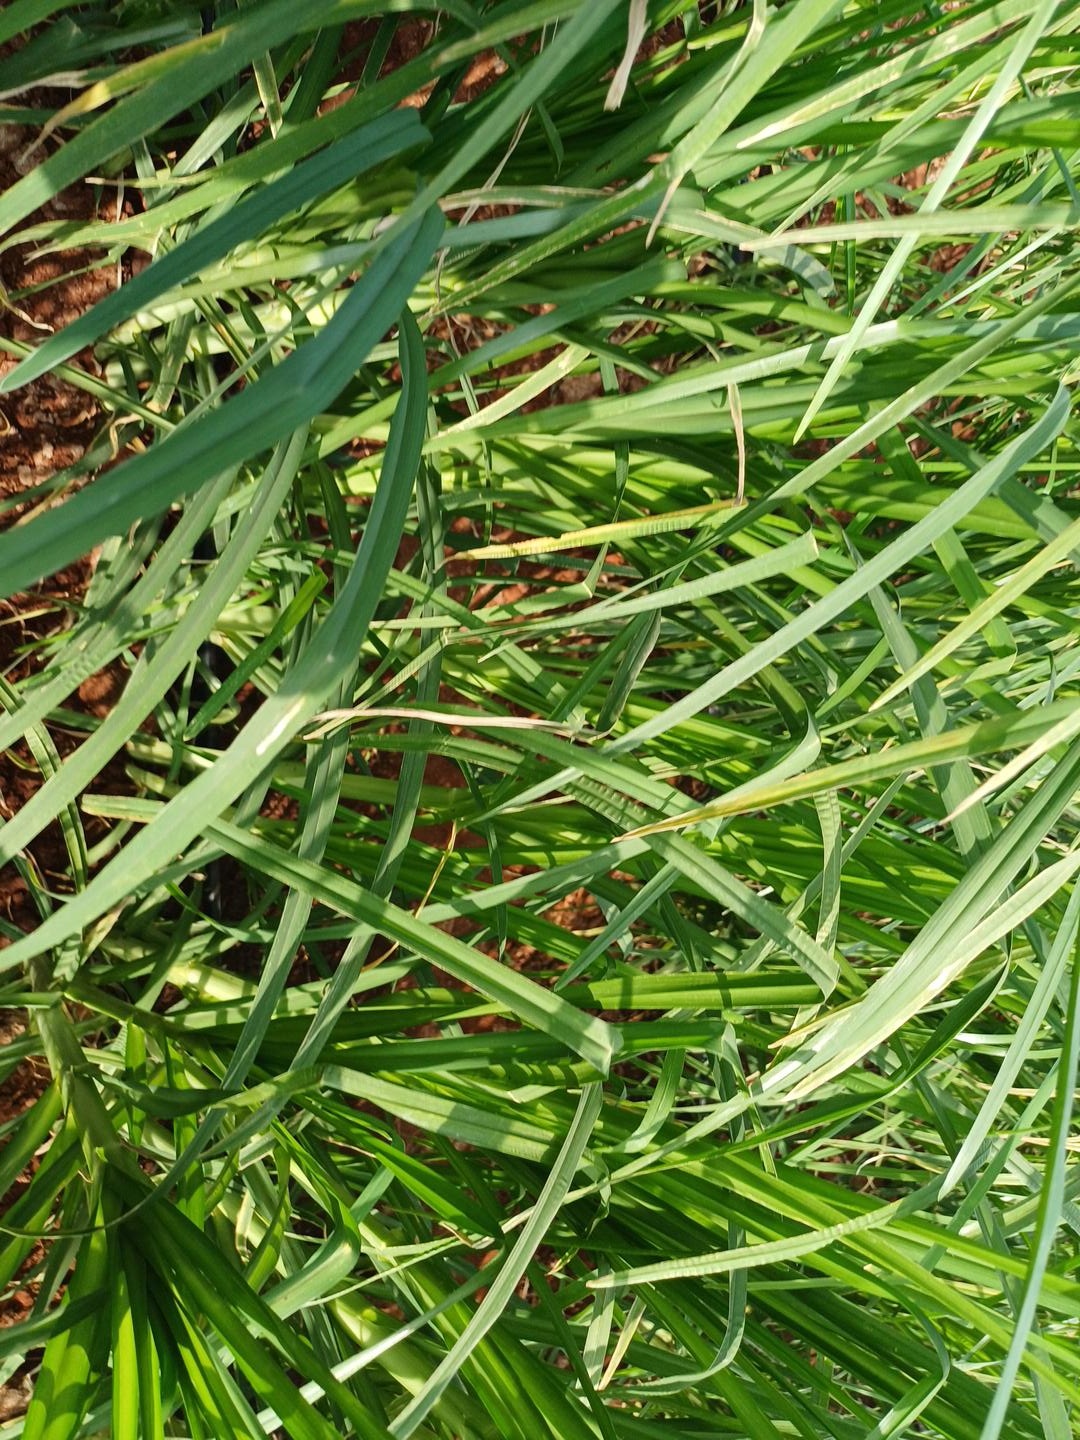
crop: finger millet
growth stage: vegetative
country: Kenya
